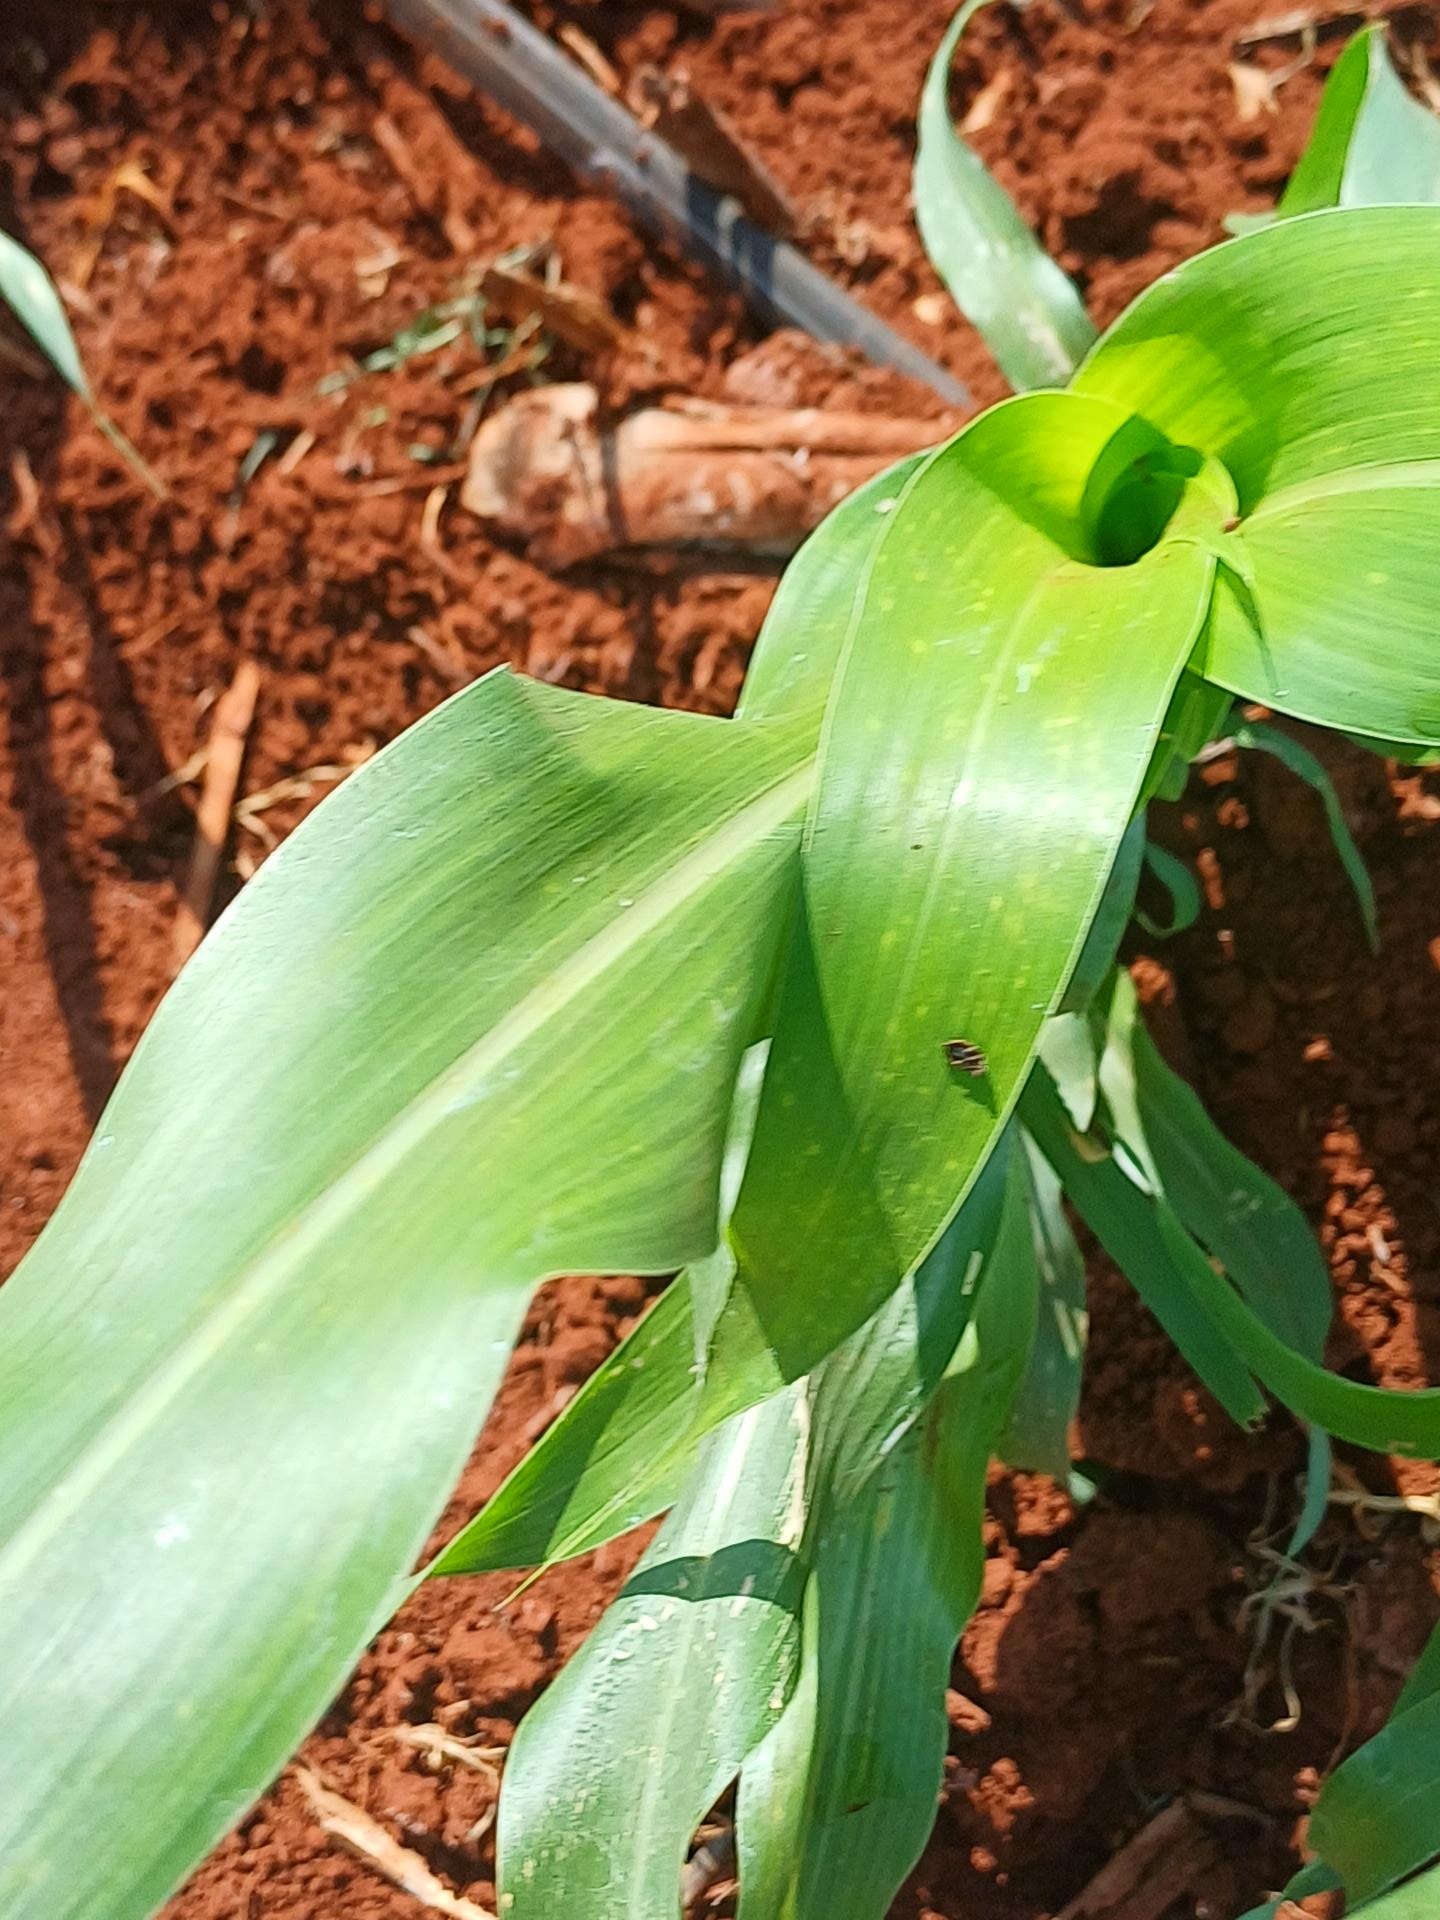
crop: sorghum
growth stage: vegetative
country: Kenya
